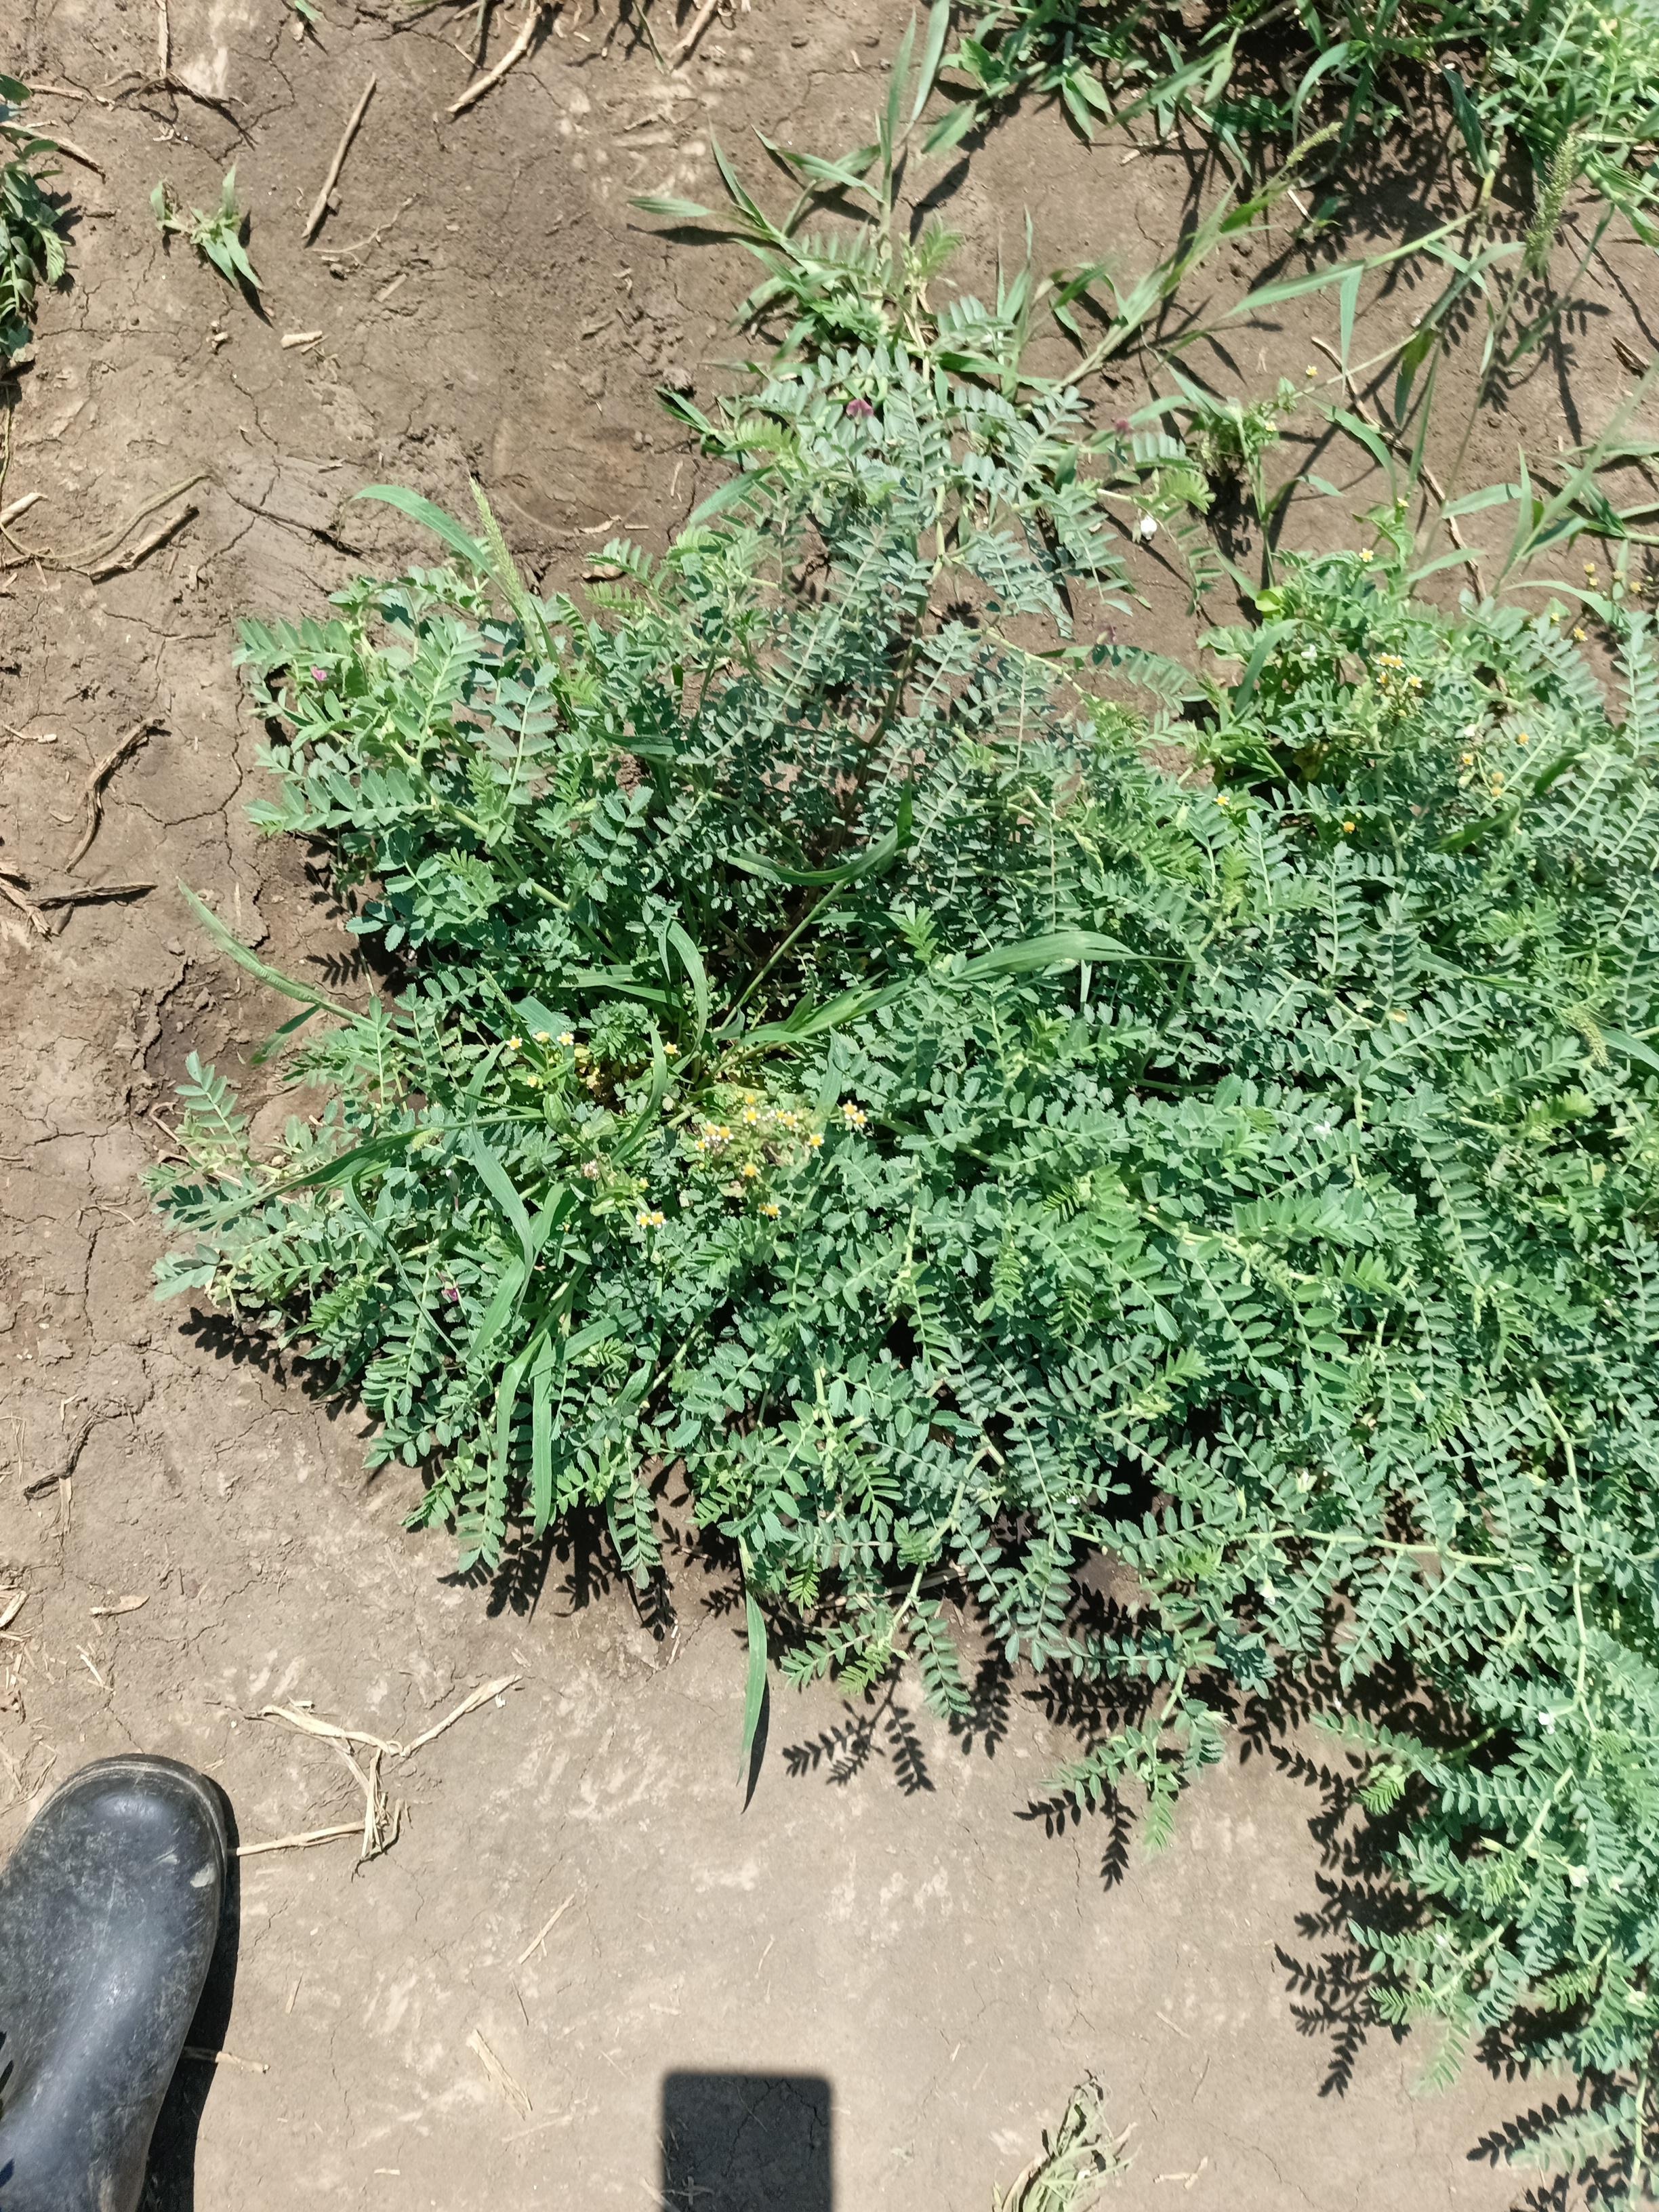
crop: chickpea
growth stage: development pod
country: Tanzania
